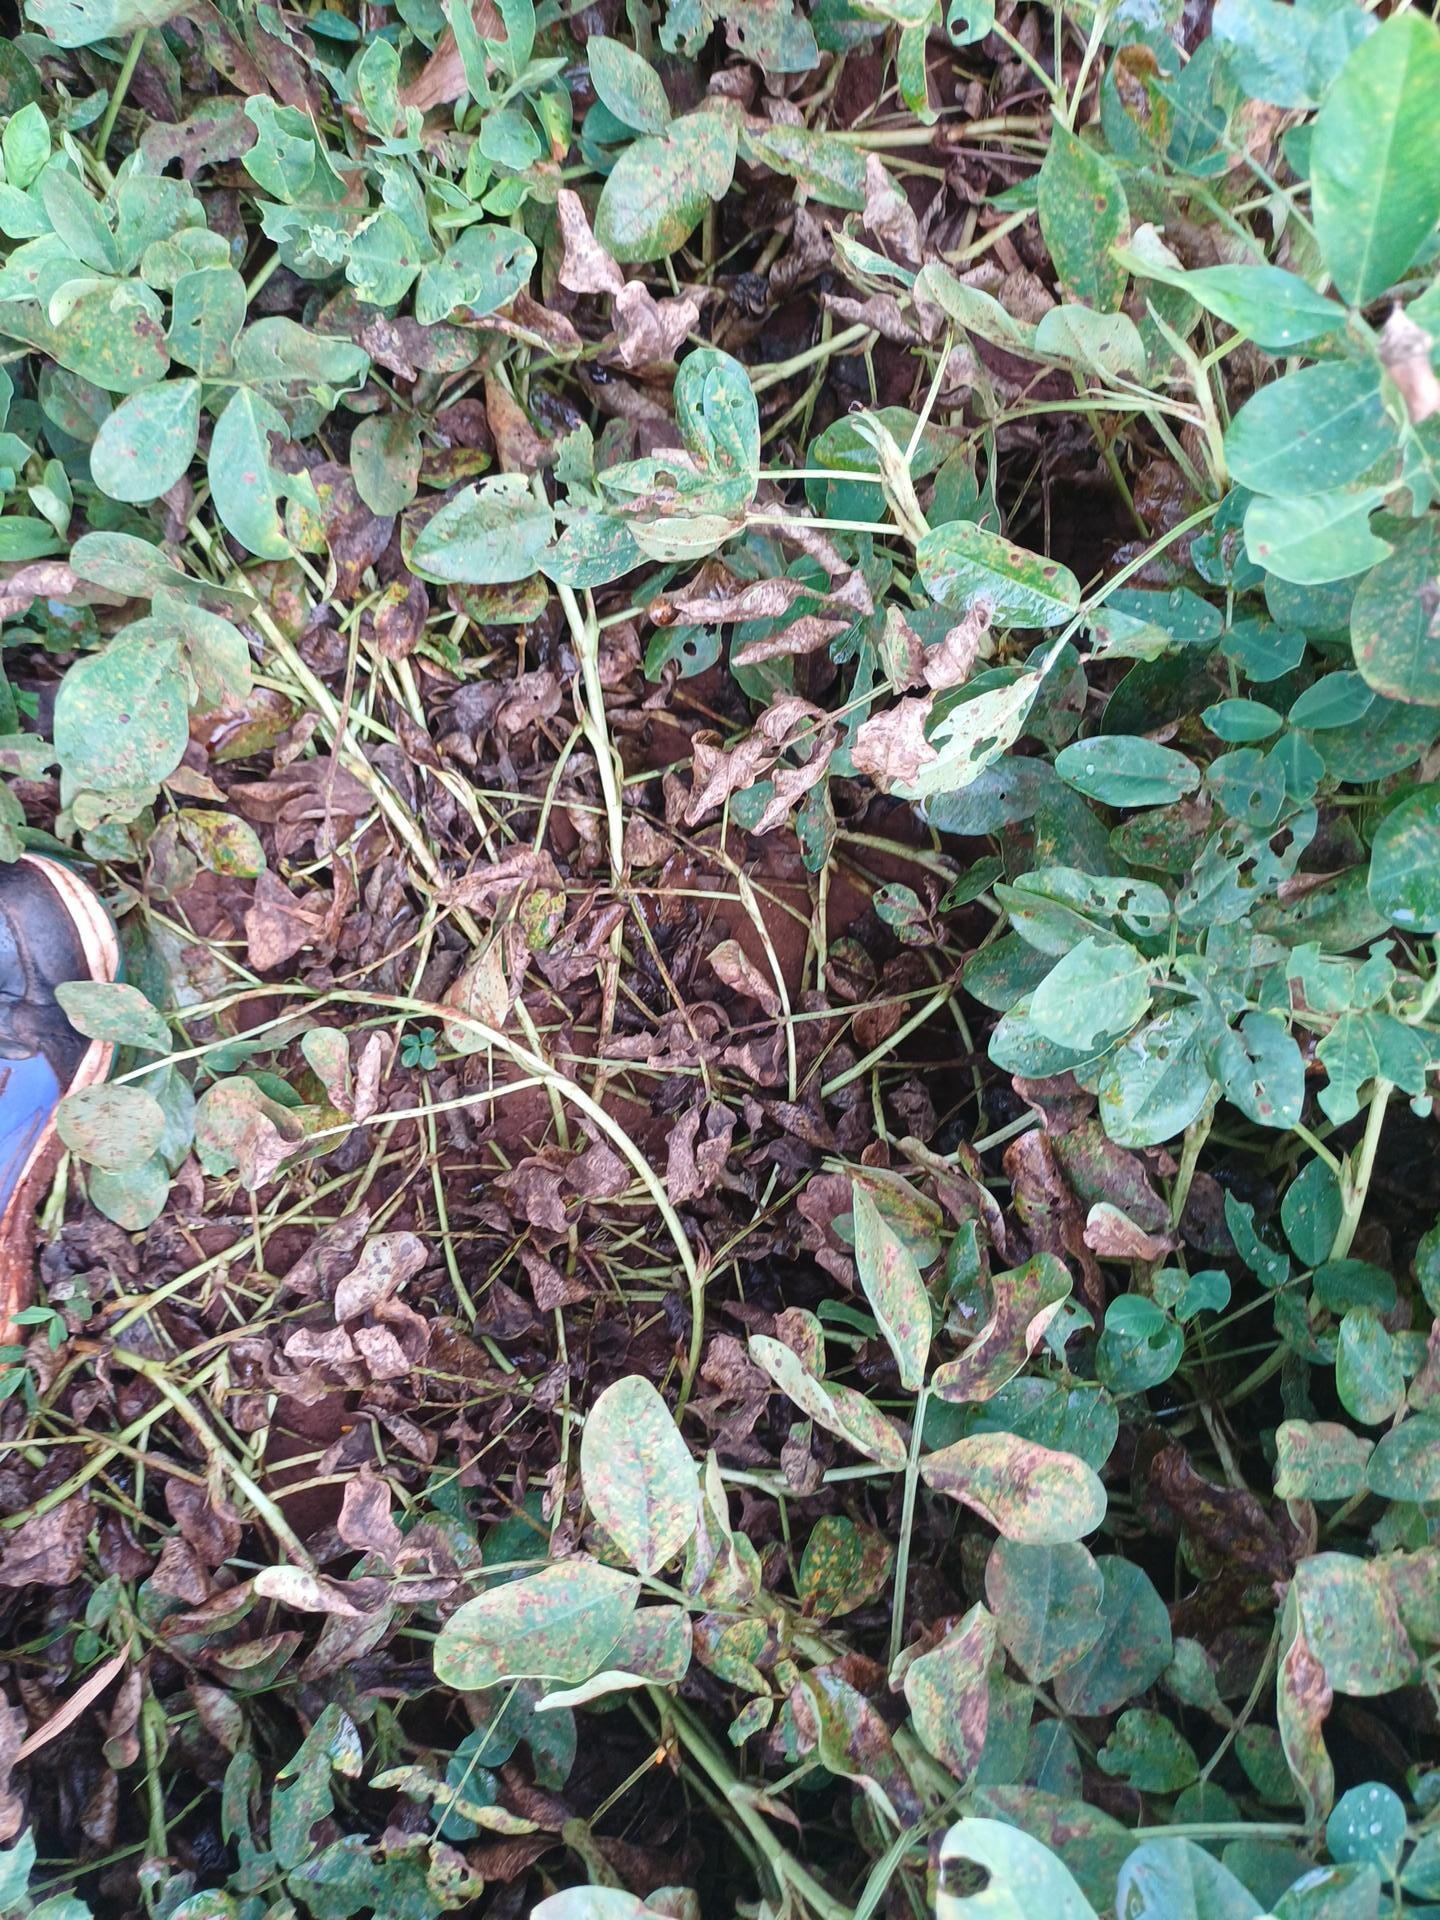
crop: groundnut
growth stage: pegging
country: Kenya
